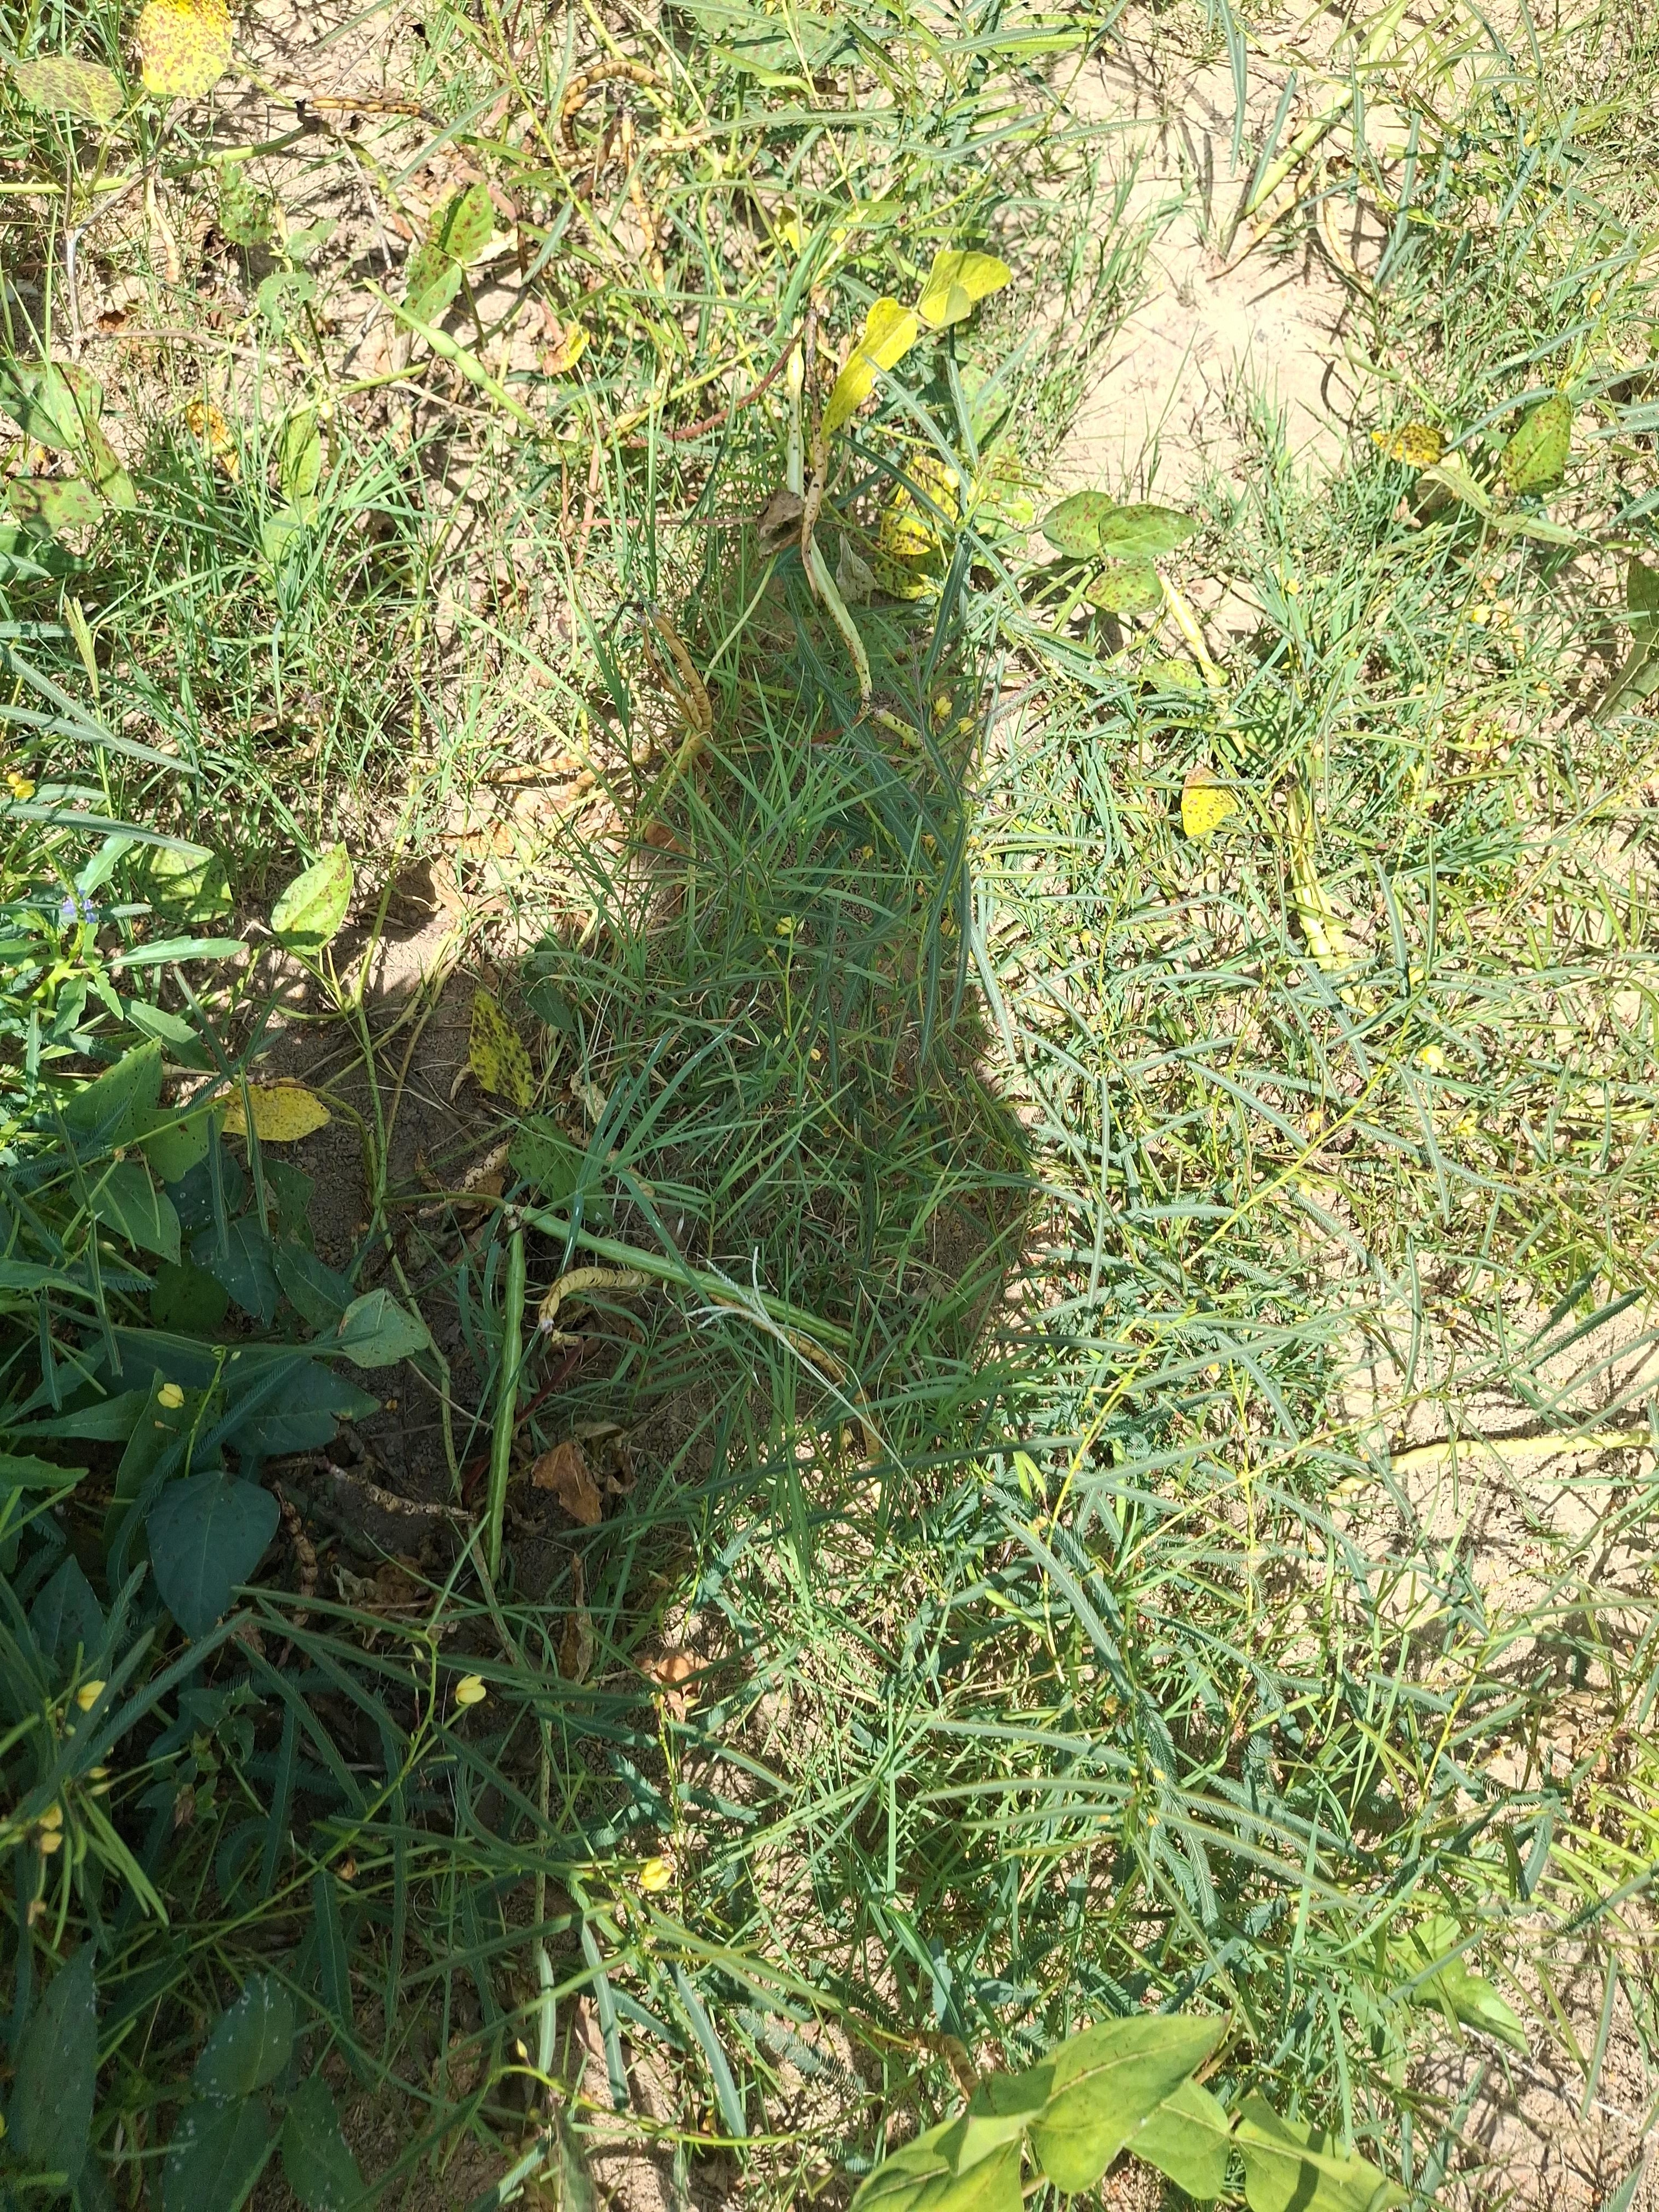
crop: cowpea
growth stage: maturity
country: Nigeria
